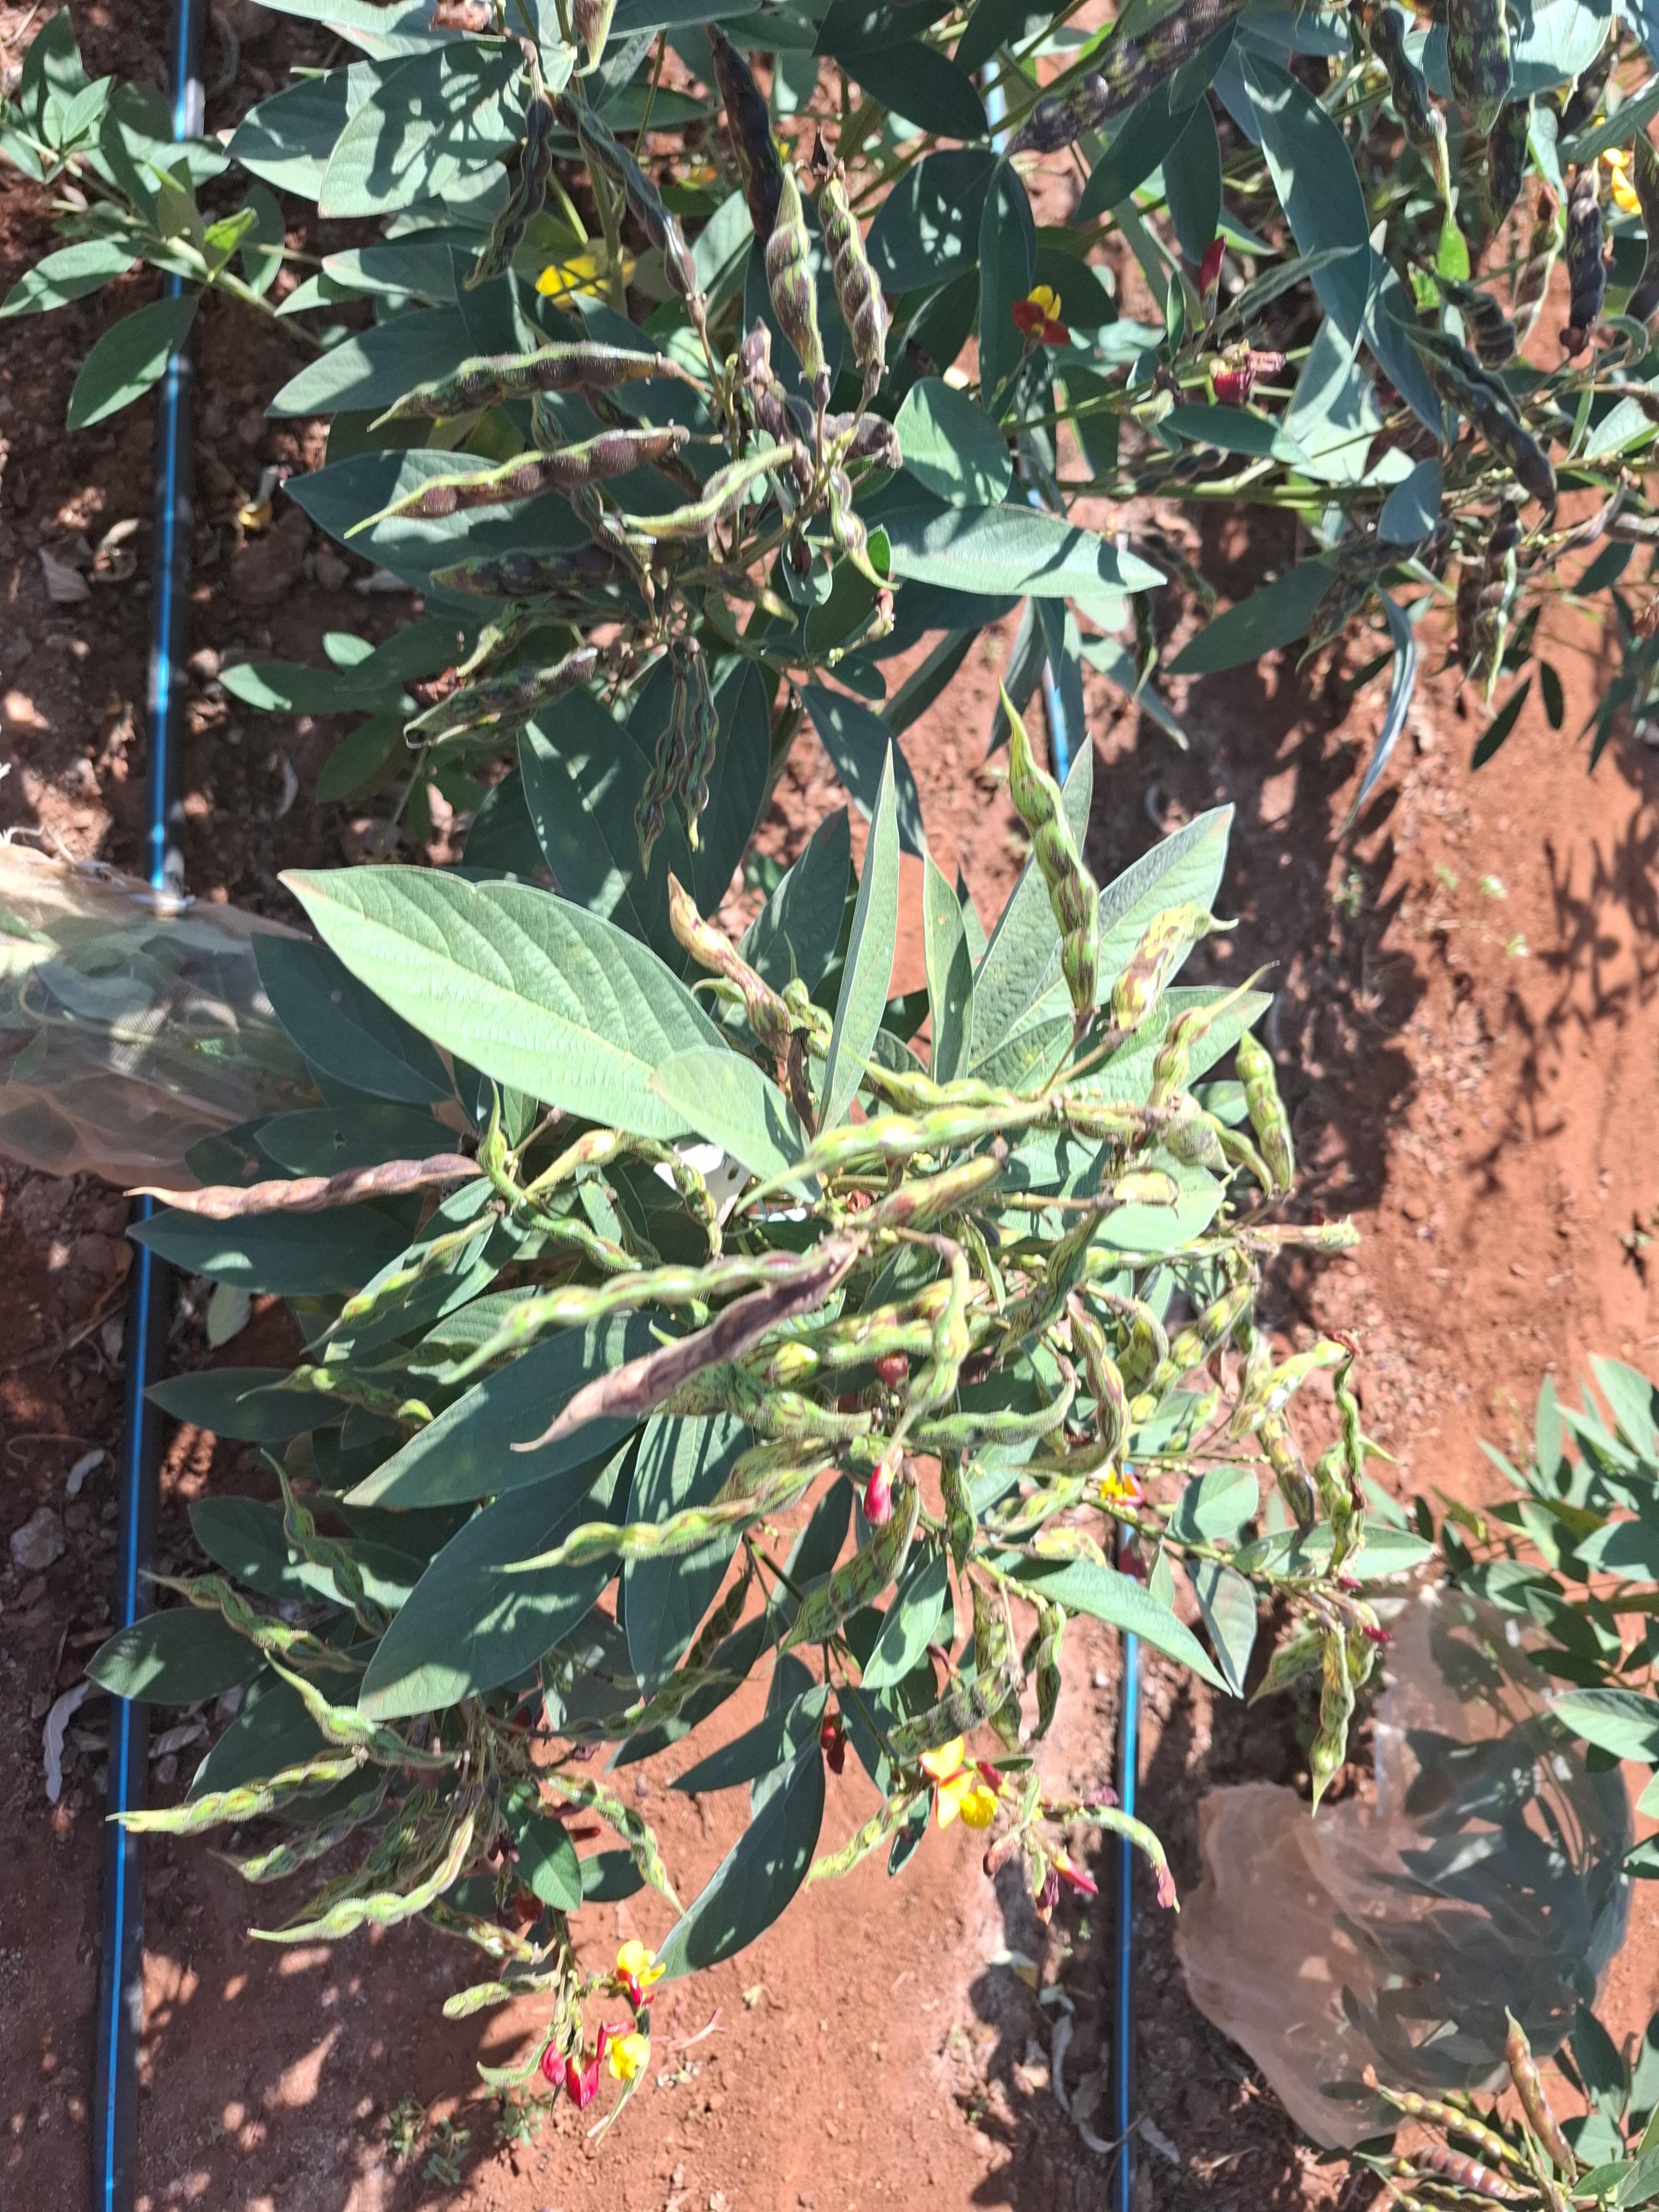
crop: pigeonpea
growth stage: development pod
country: Kenya
